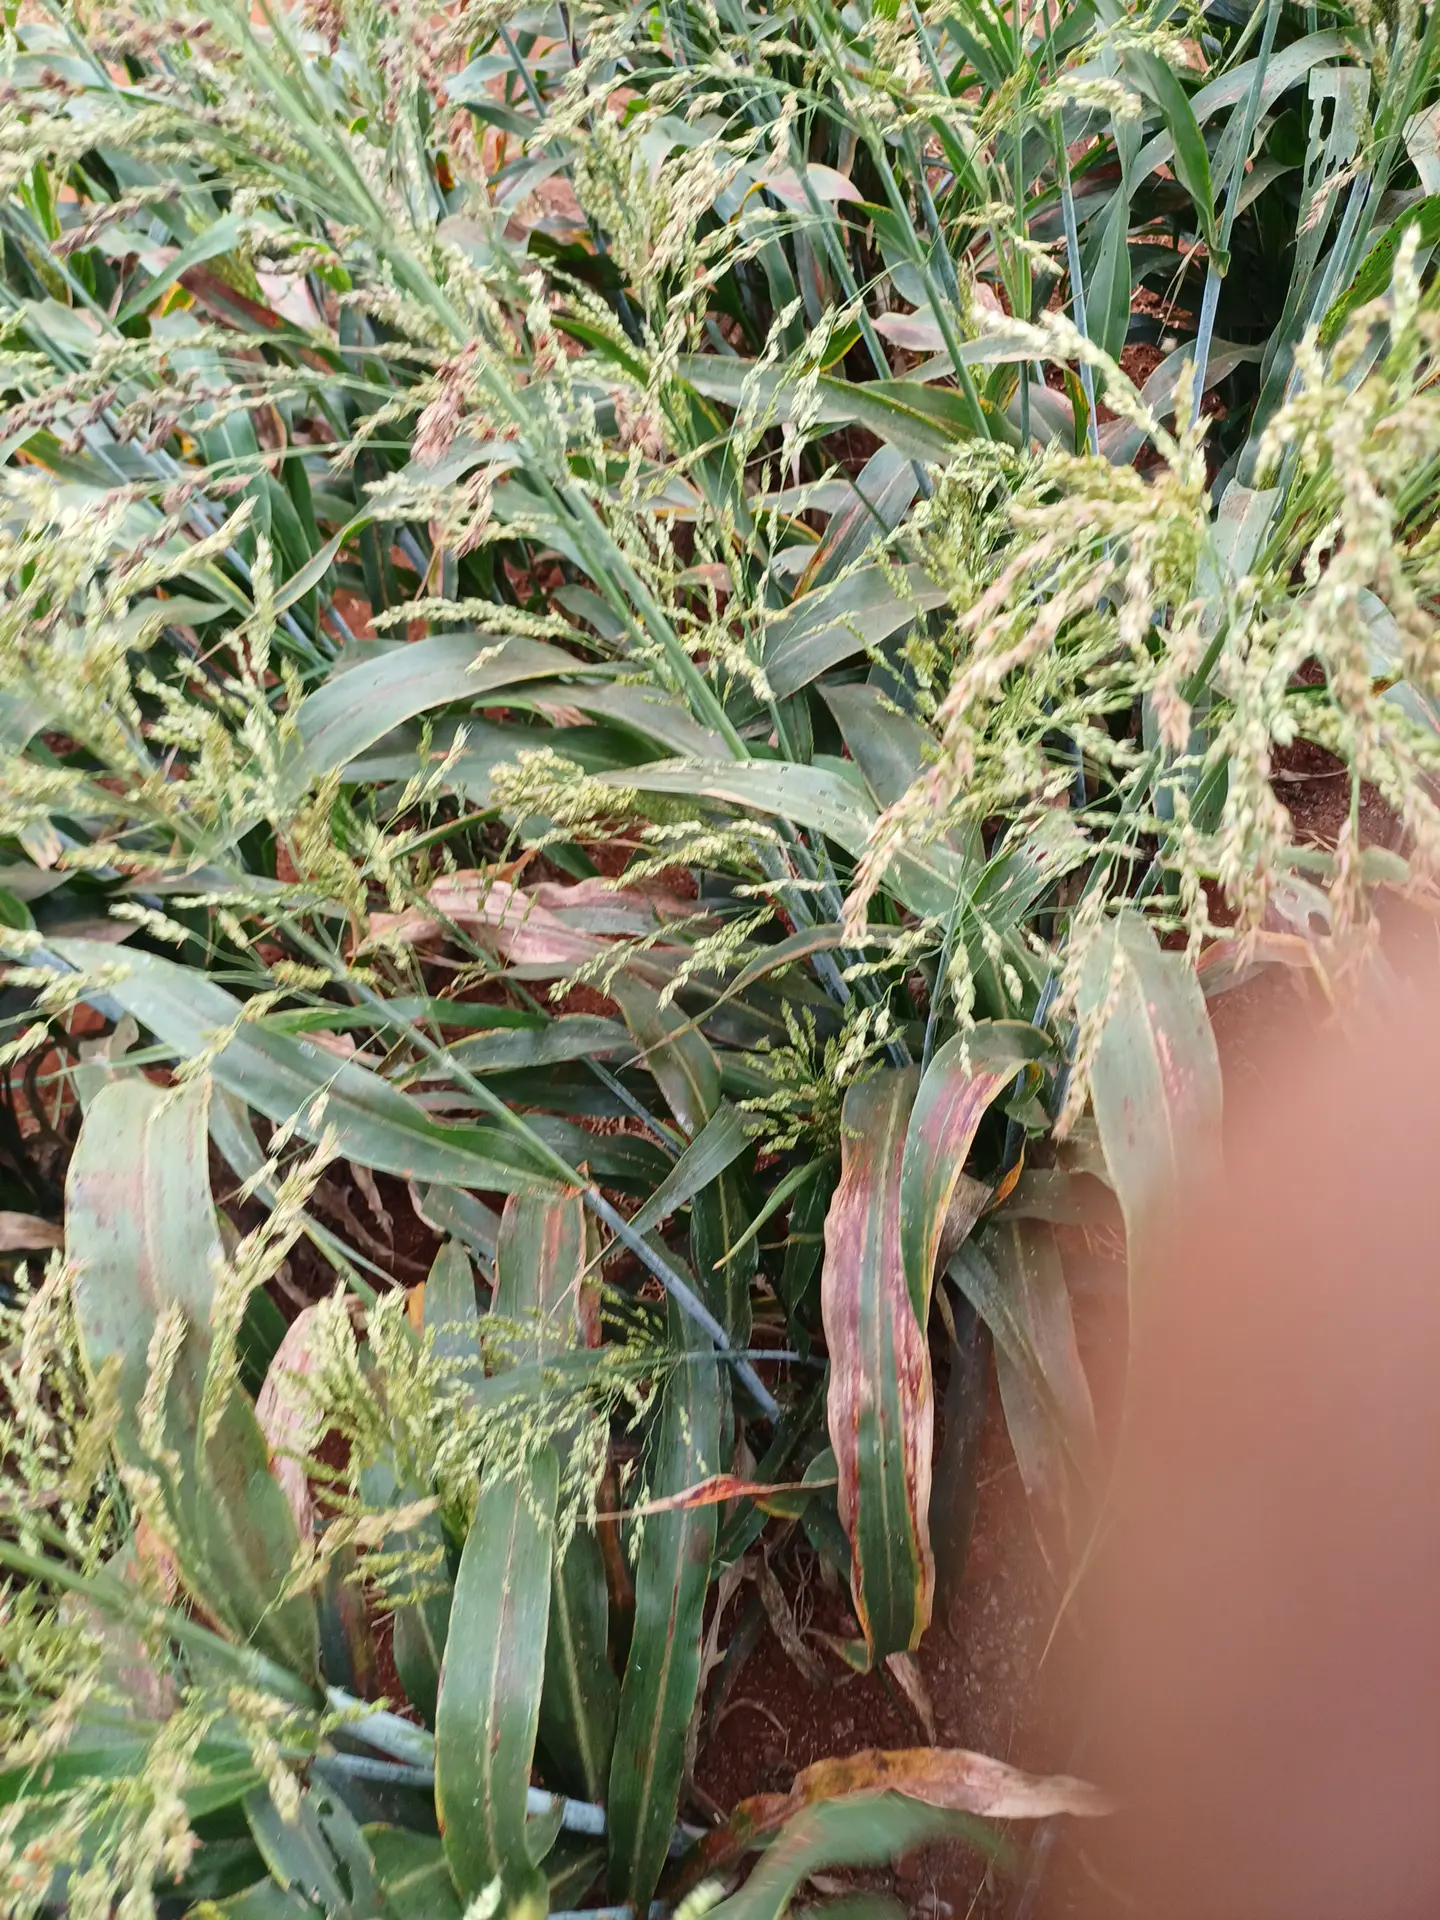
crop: sorghum
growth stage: filling grain
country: Kenya
